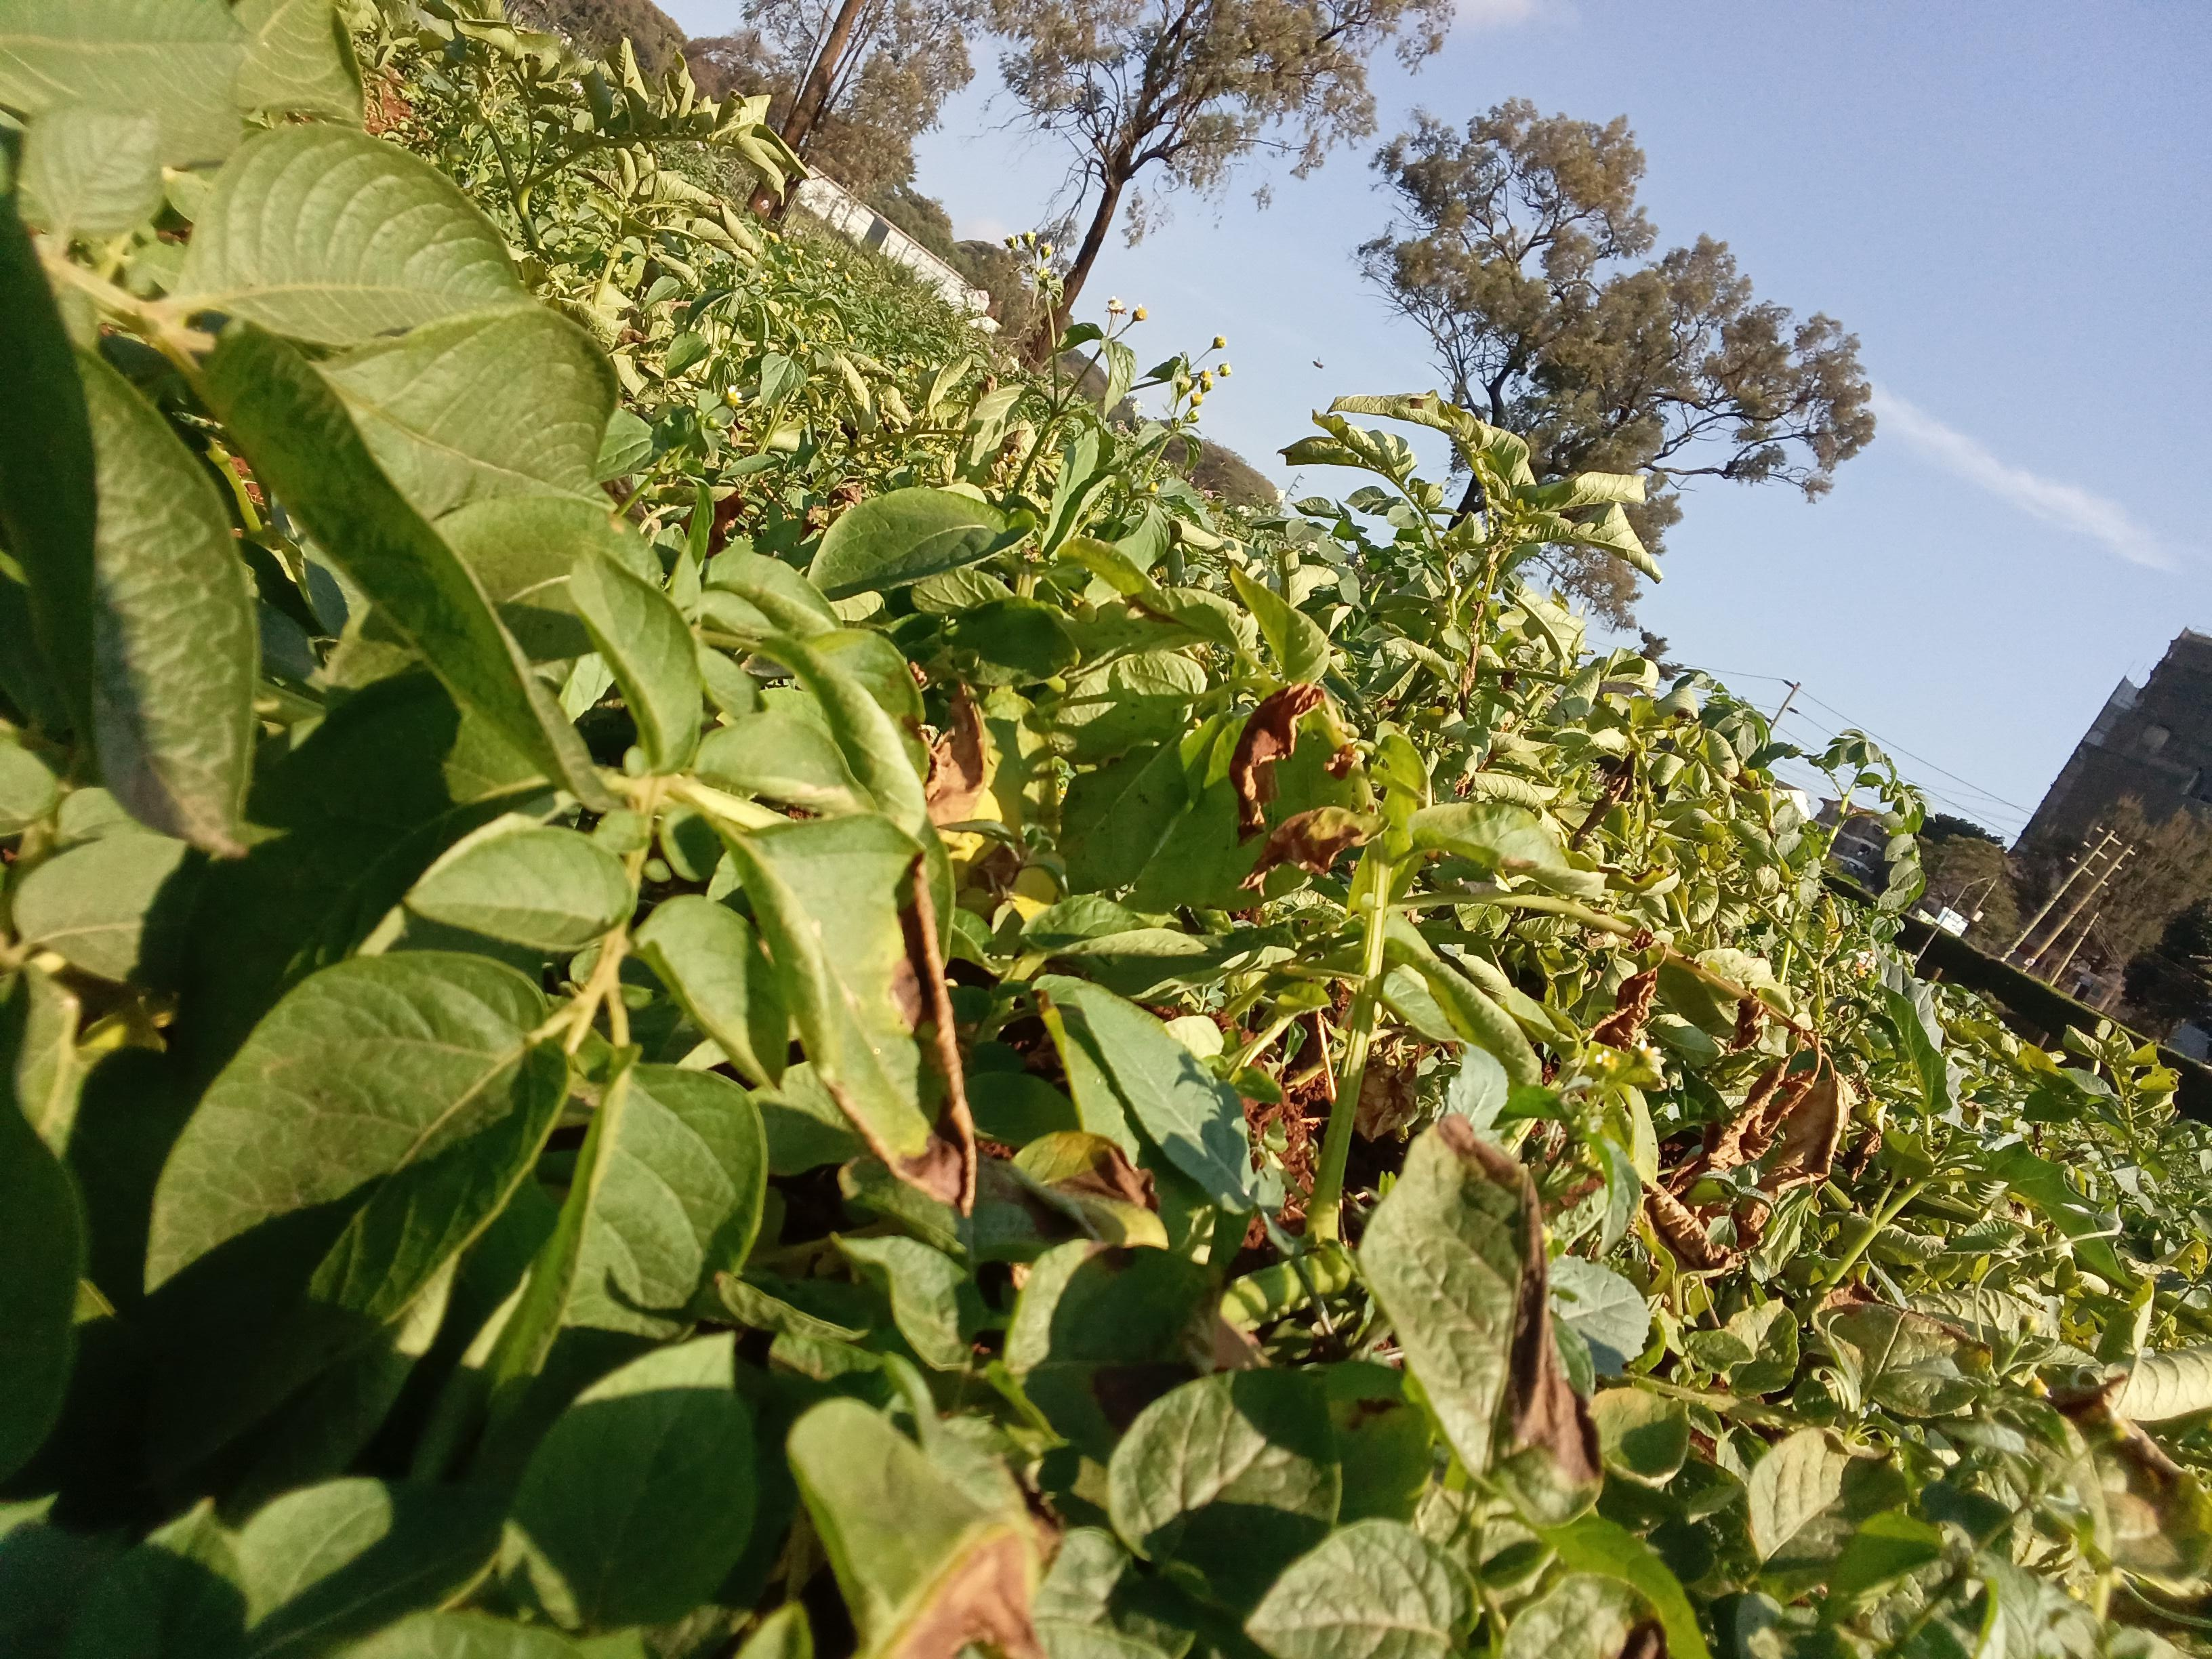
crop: potato
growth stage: maturity
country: Kenya
